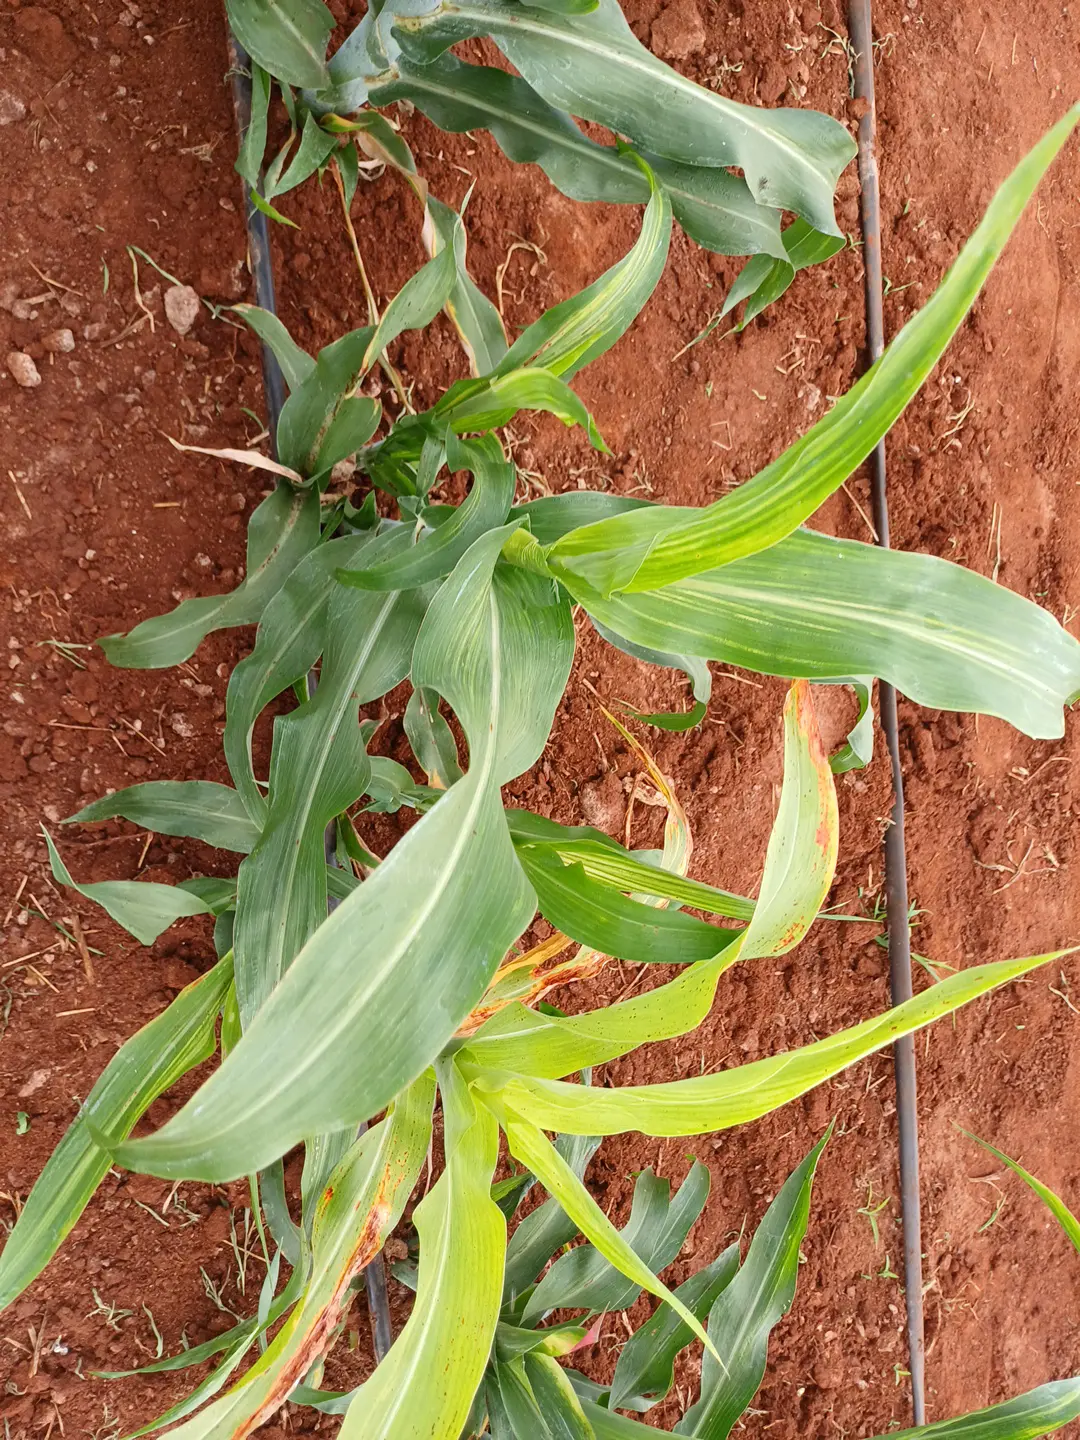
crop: sorghum
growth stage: heading tuber
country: Kenya
